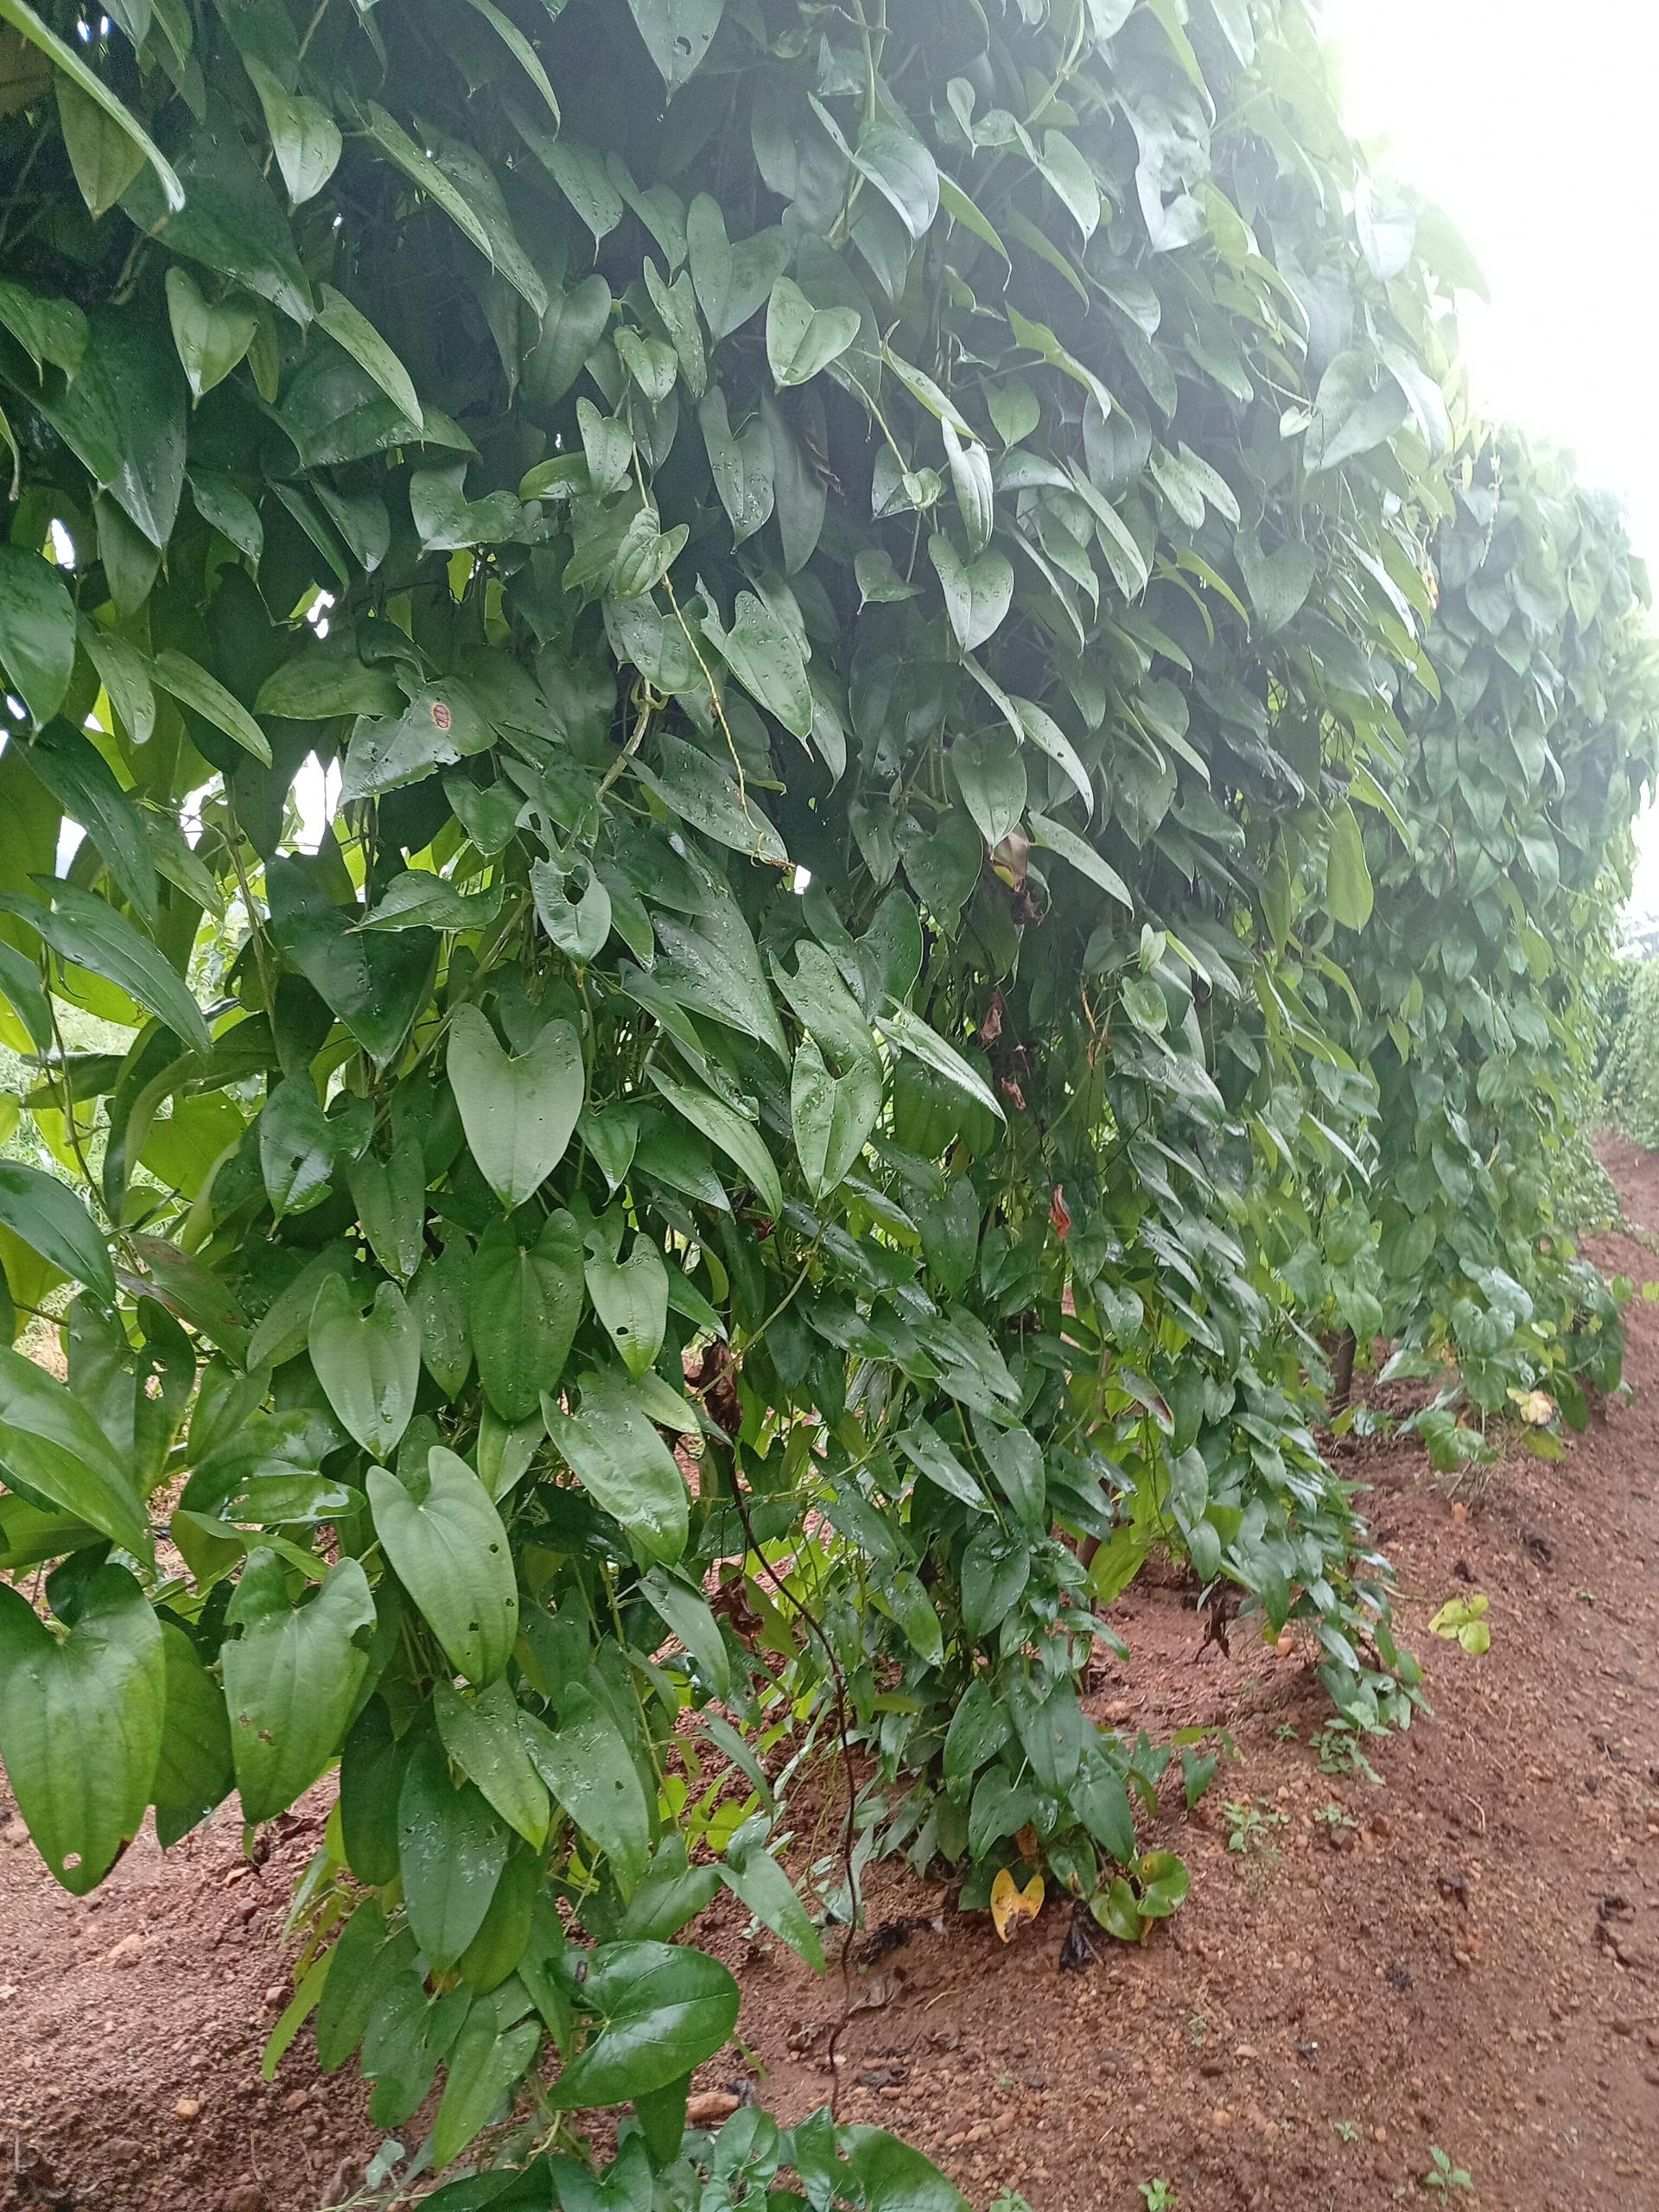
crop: yam
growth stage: vegetative
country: Nigeria
